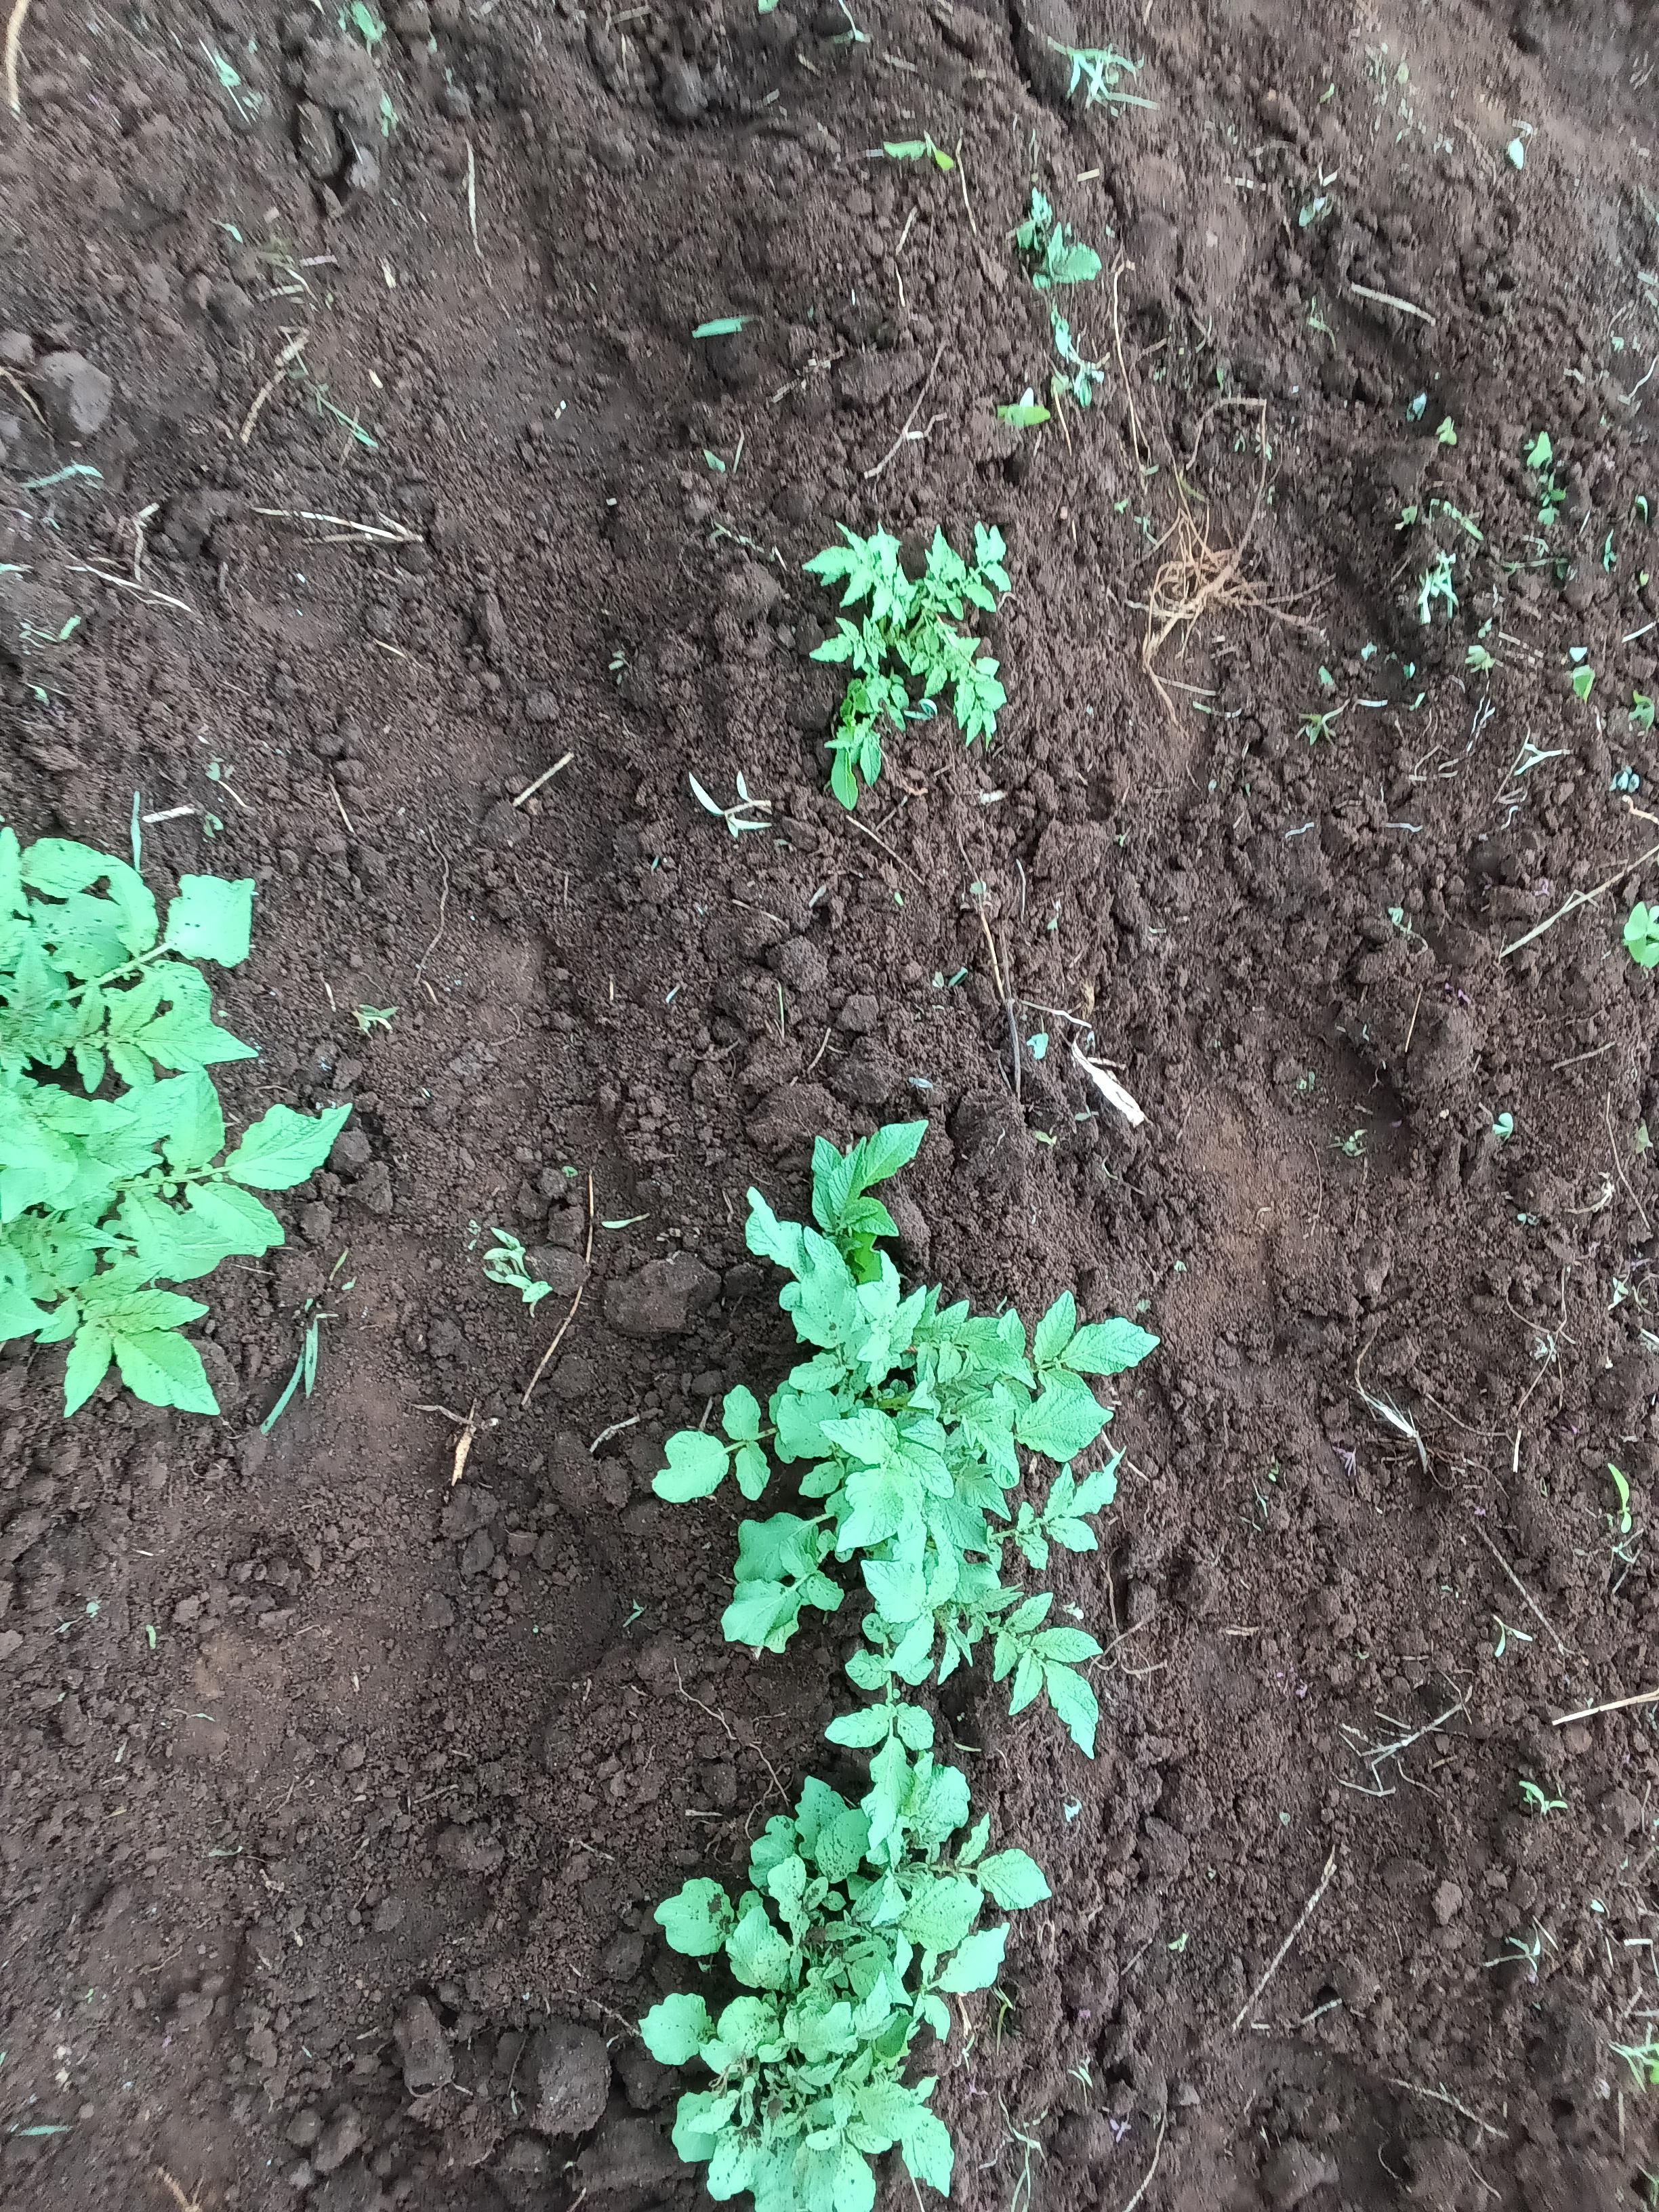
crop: potato
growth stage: sprouting emergence
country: Kenya
